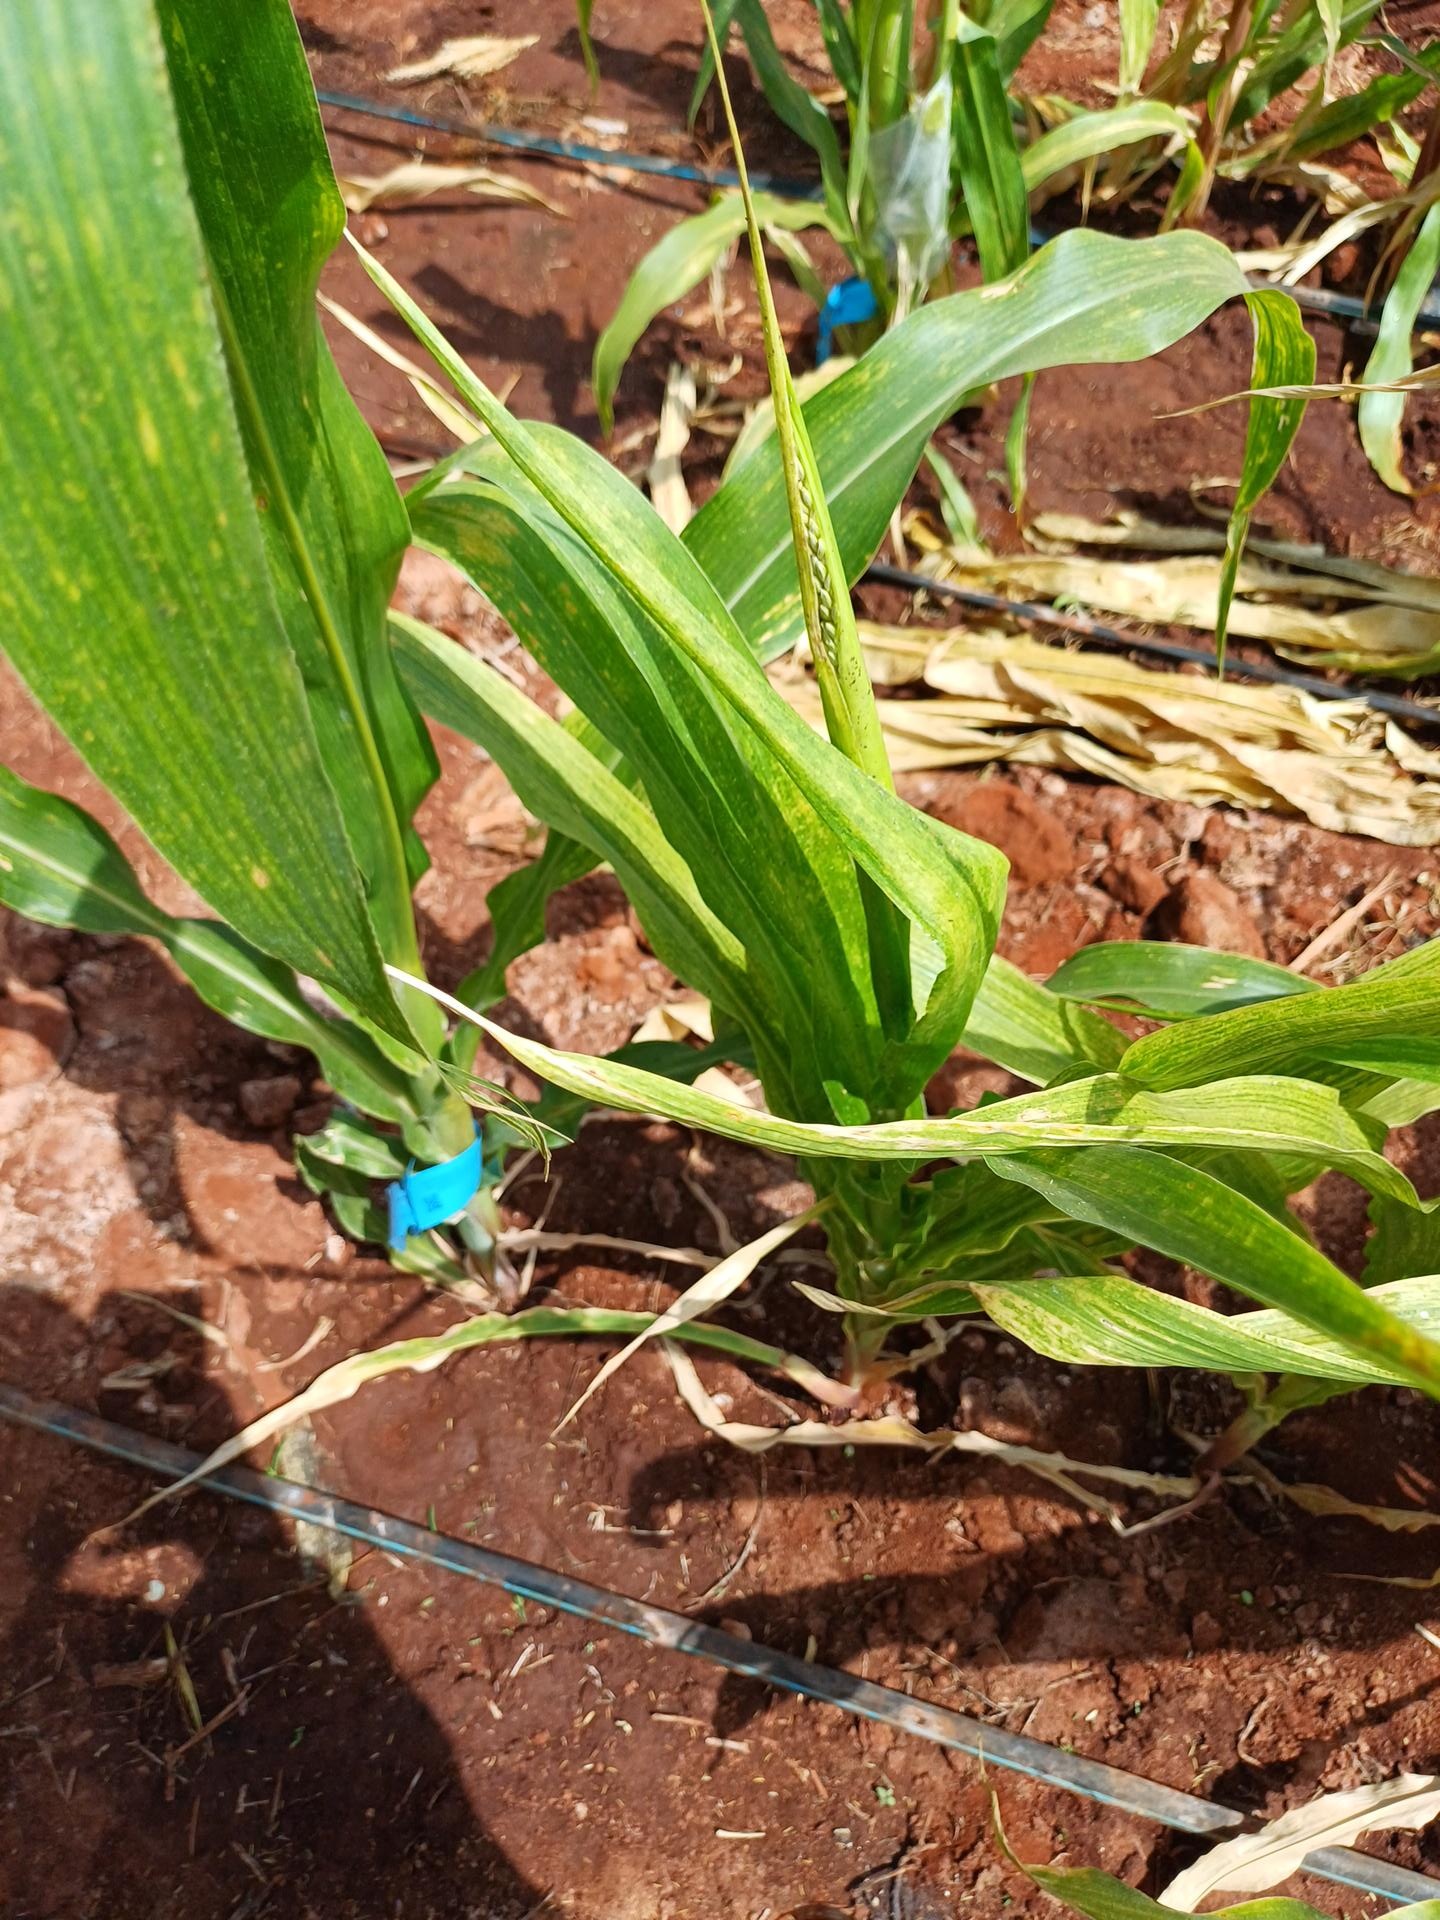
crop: maize
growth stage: flowering
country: Kenya
